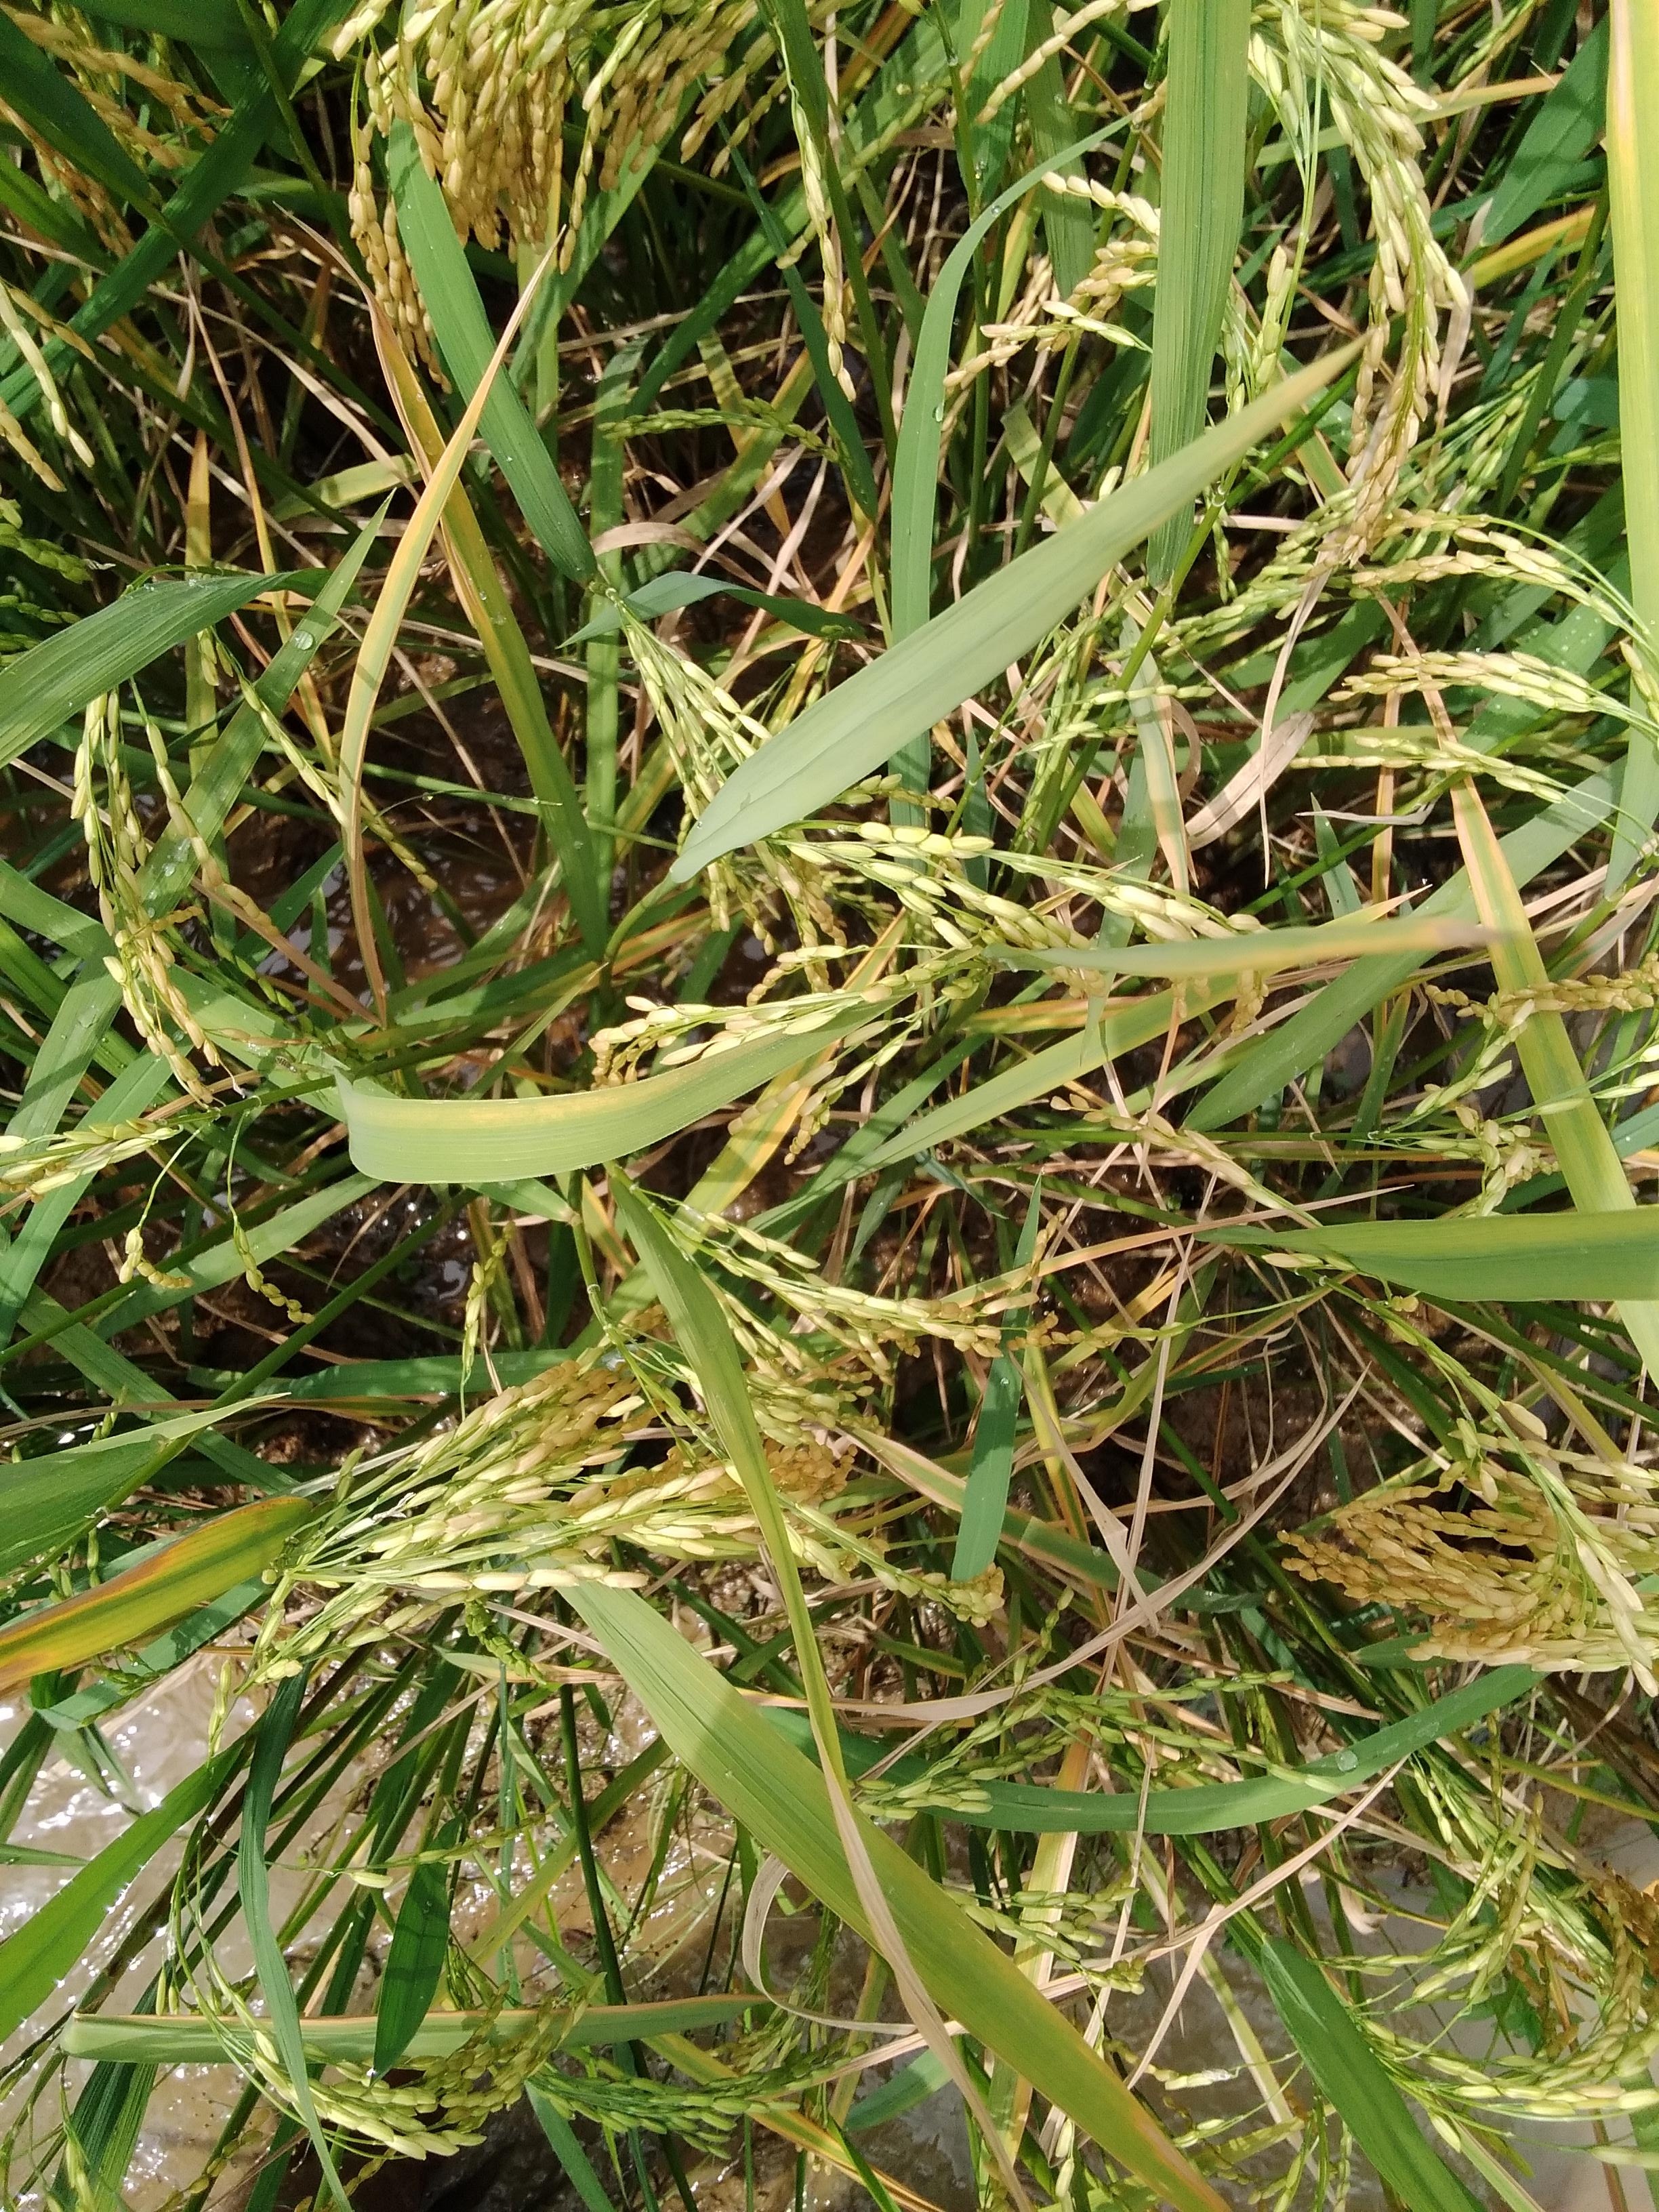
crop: rice
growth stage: ripening
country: Nigeria
